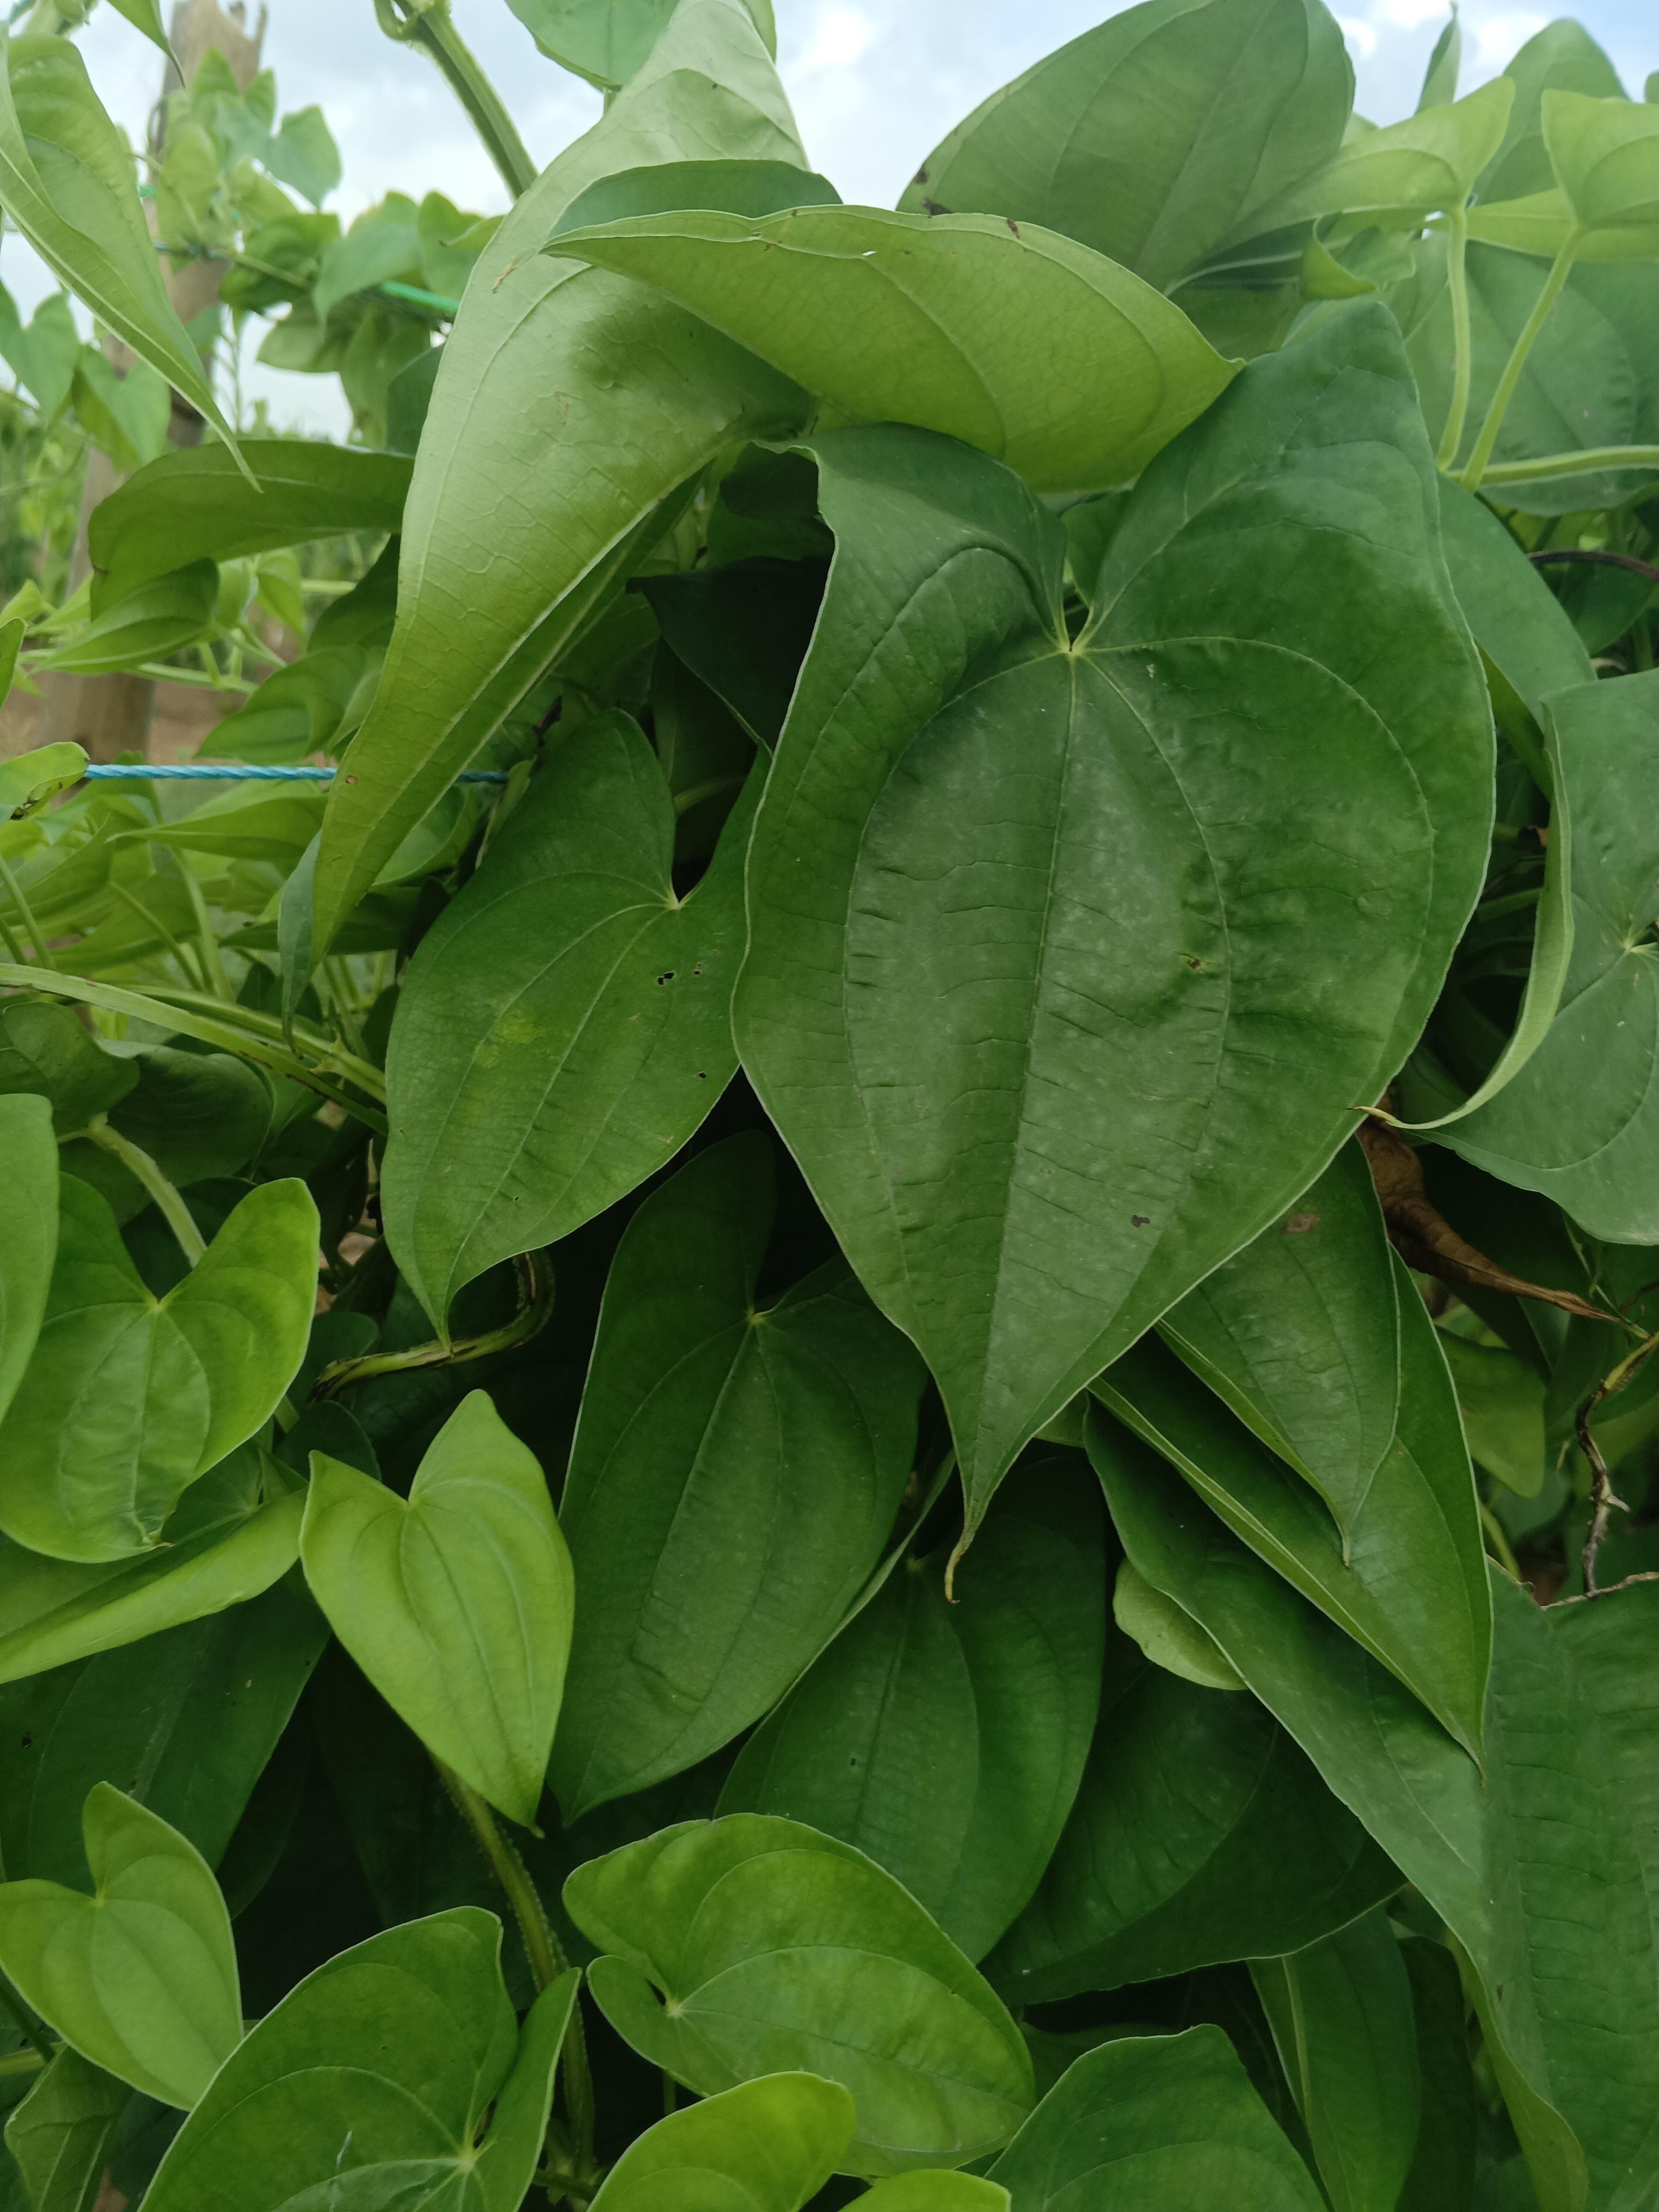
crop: yam
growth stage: vegetative
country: Nigeria
